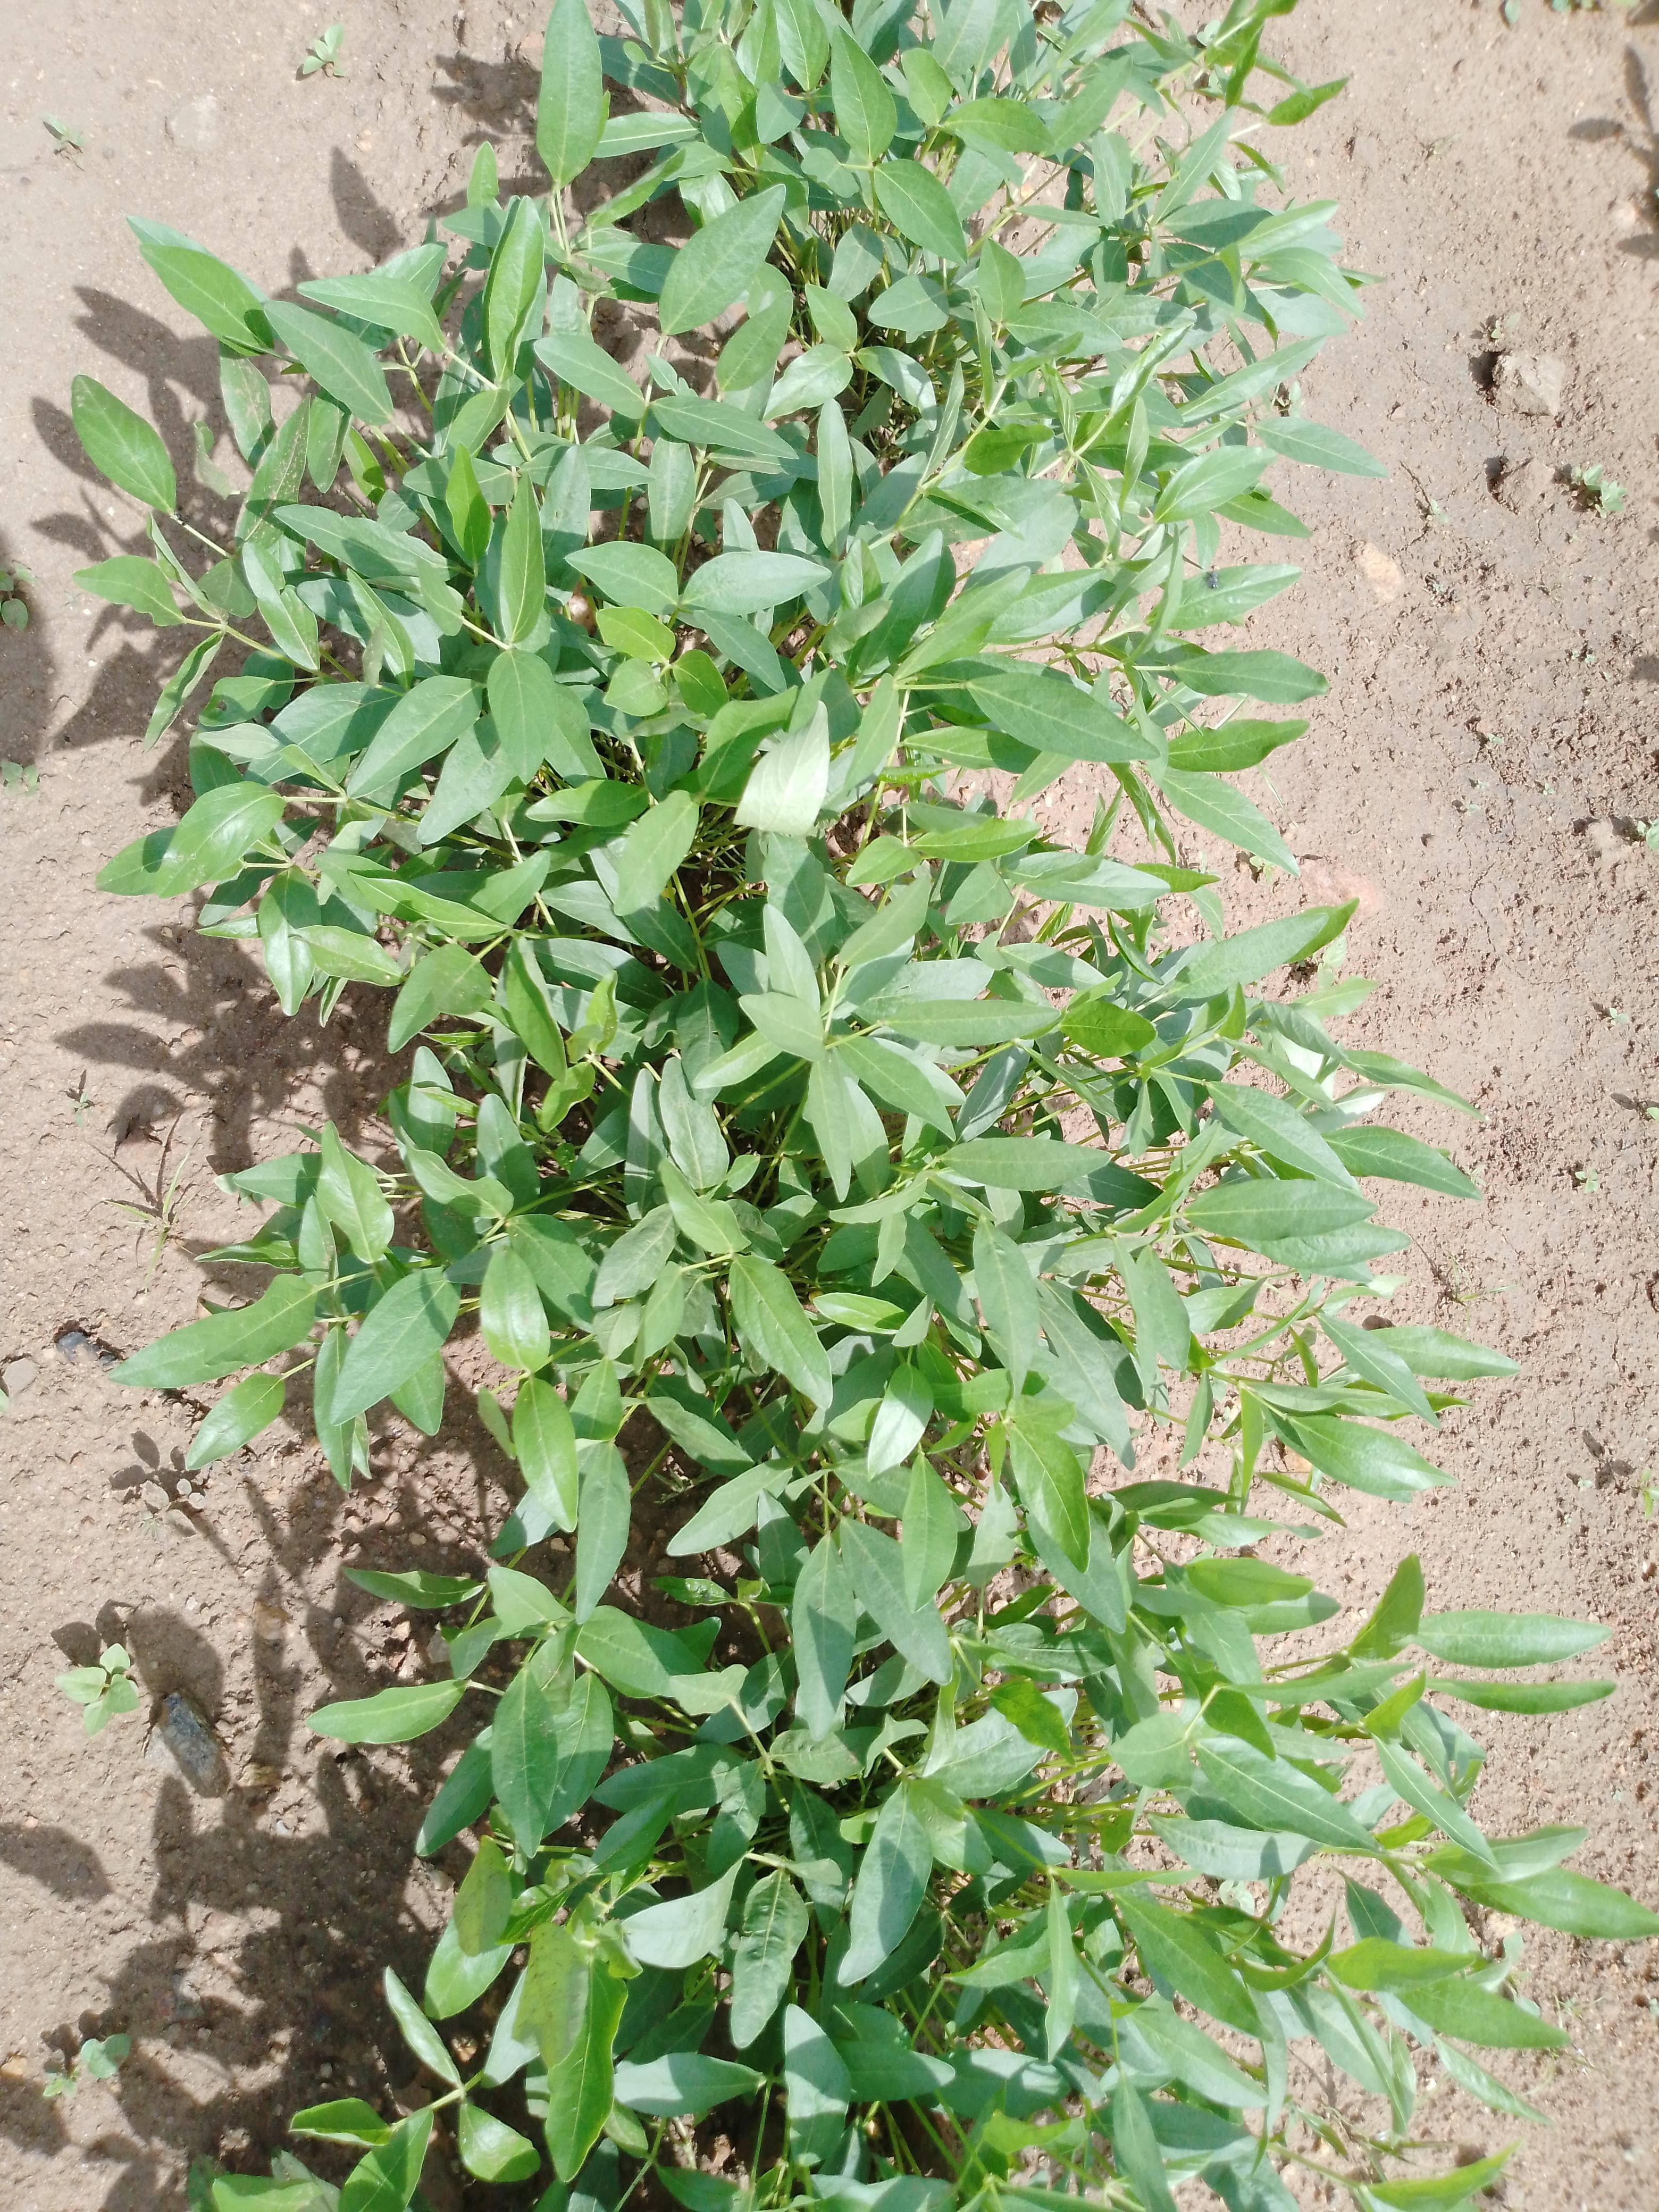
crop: common bean
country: Malawi
